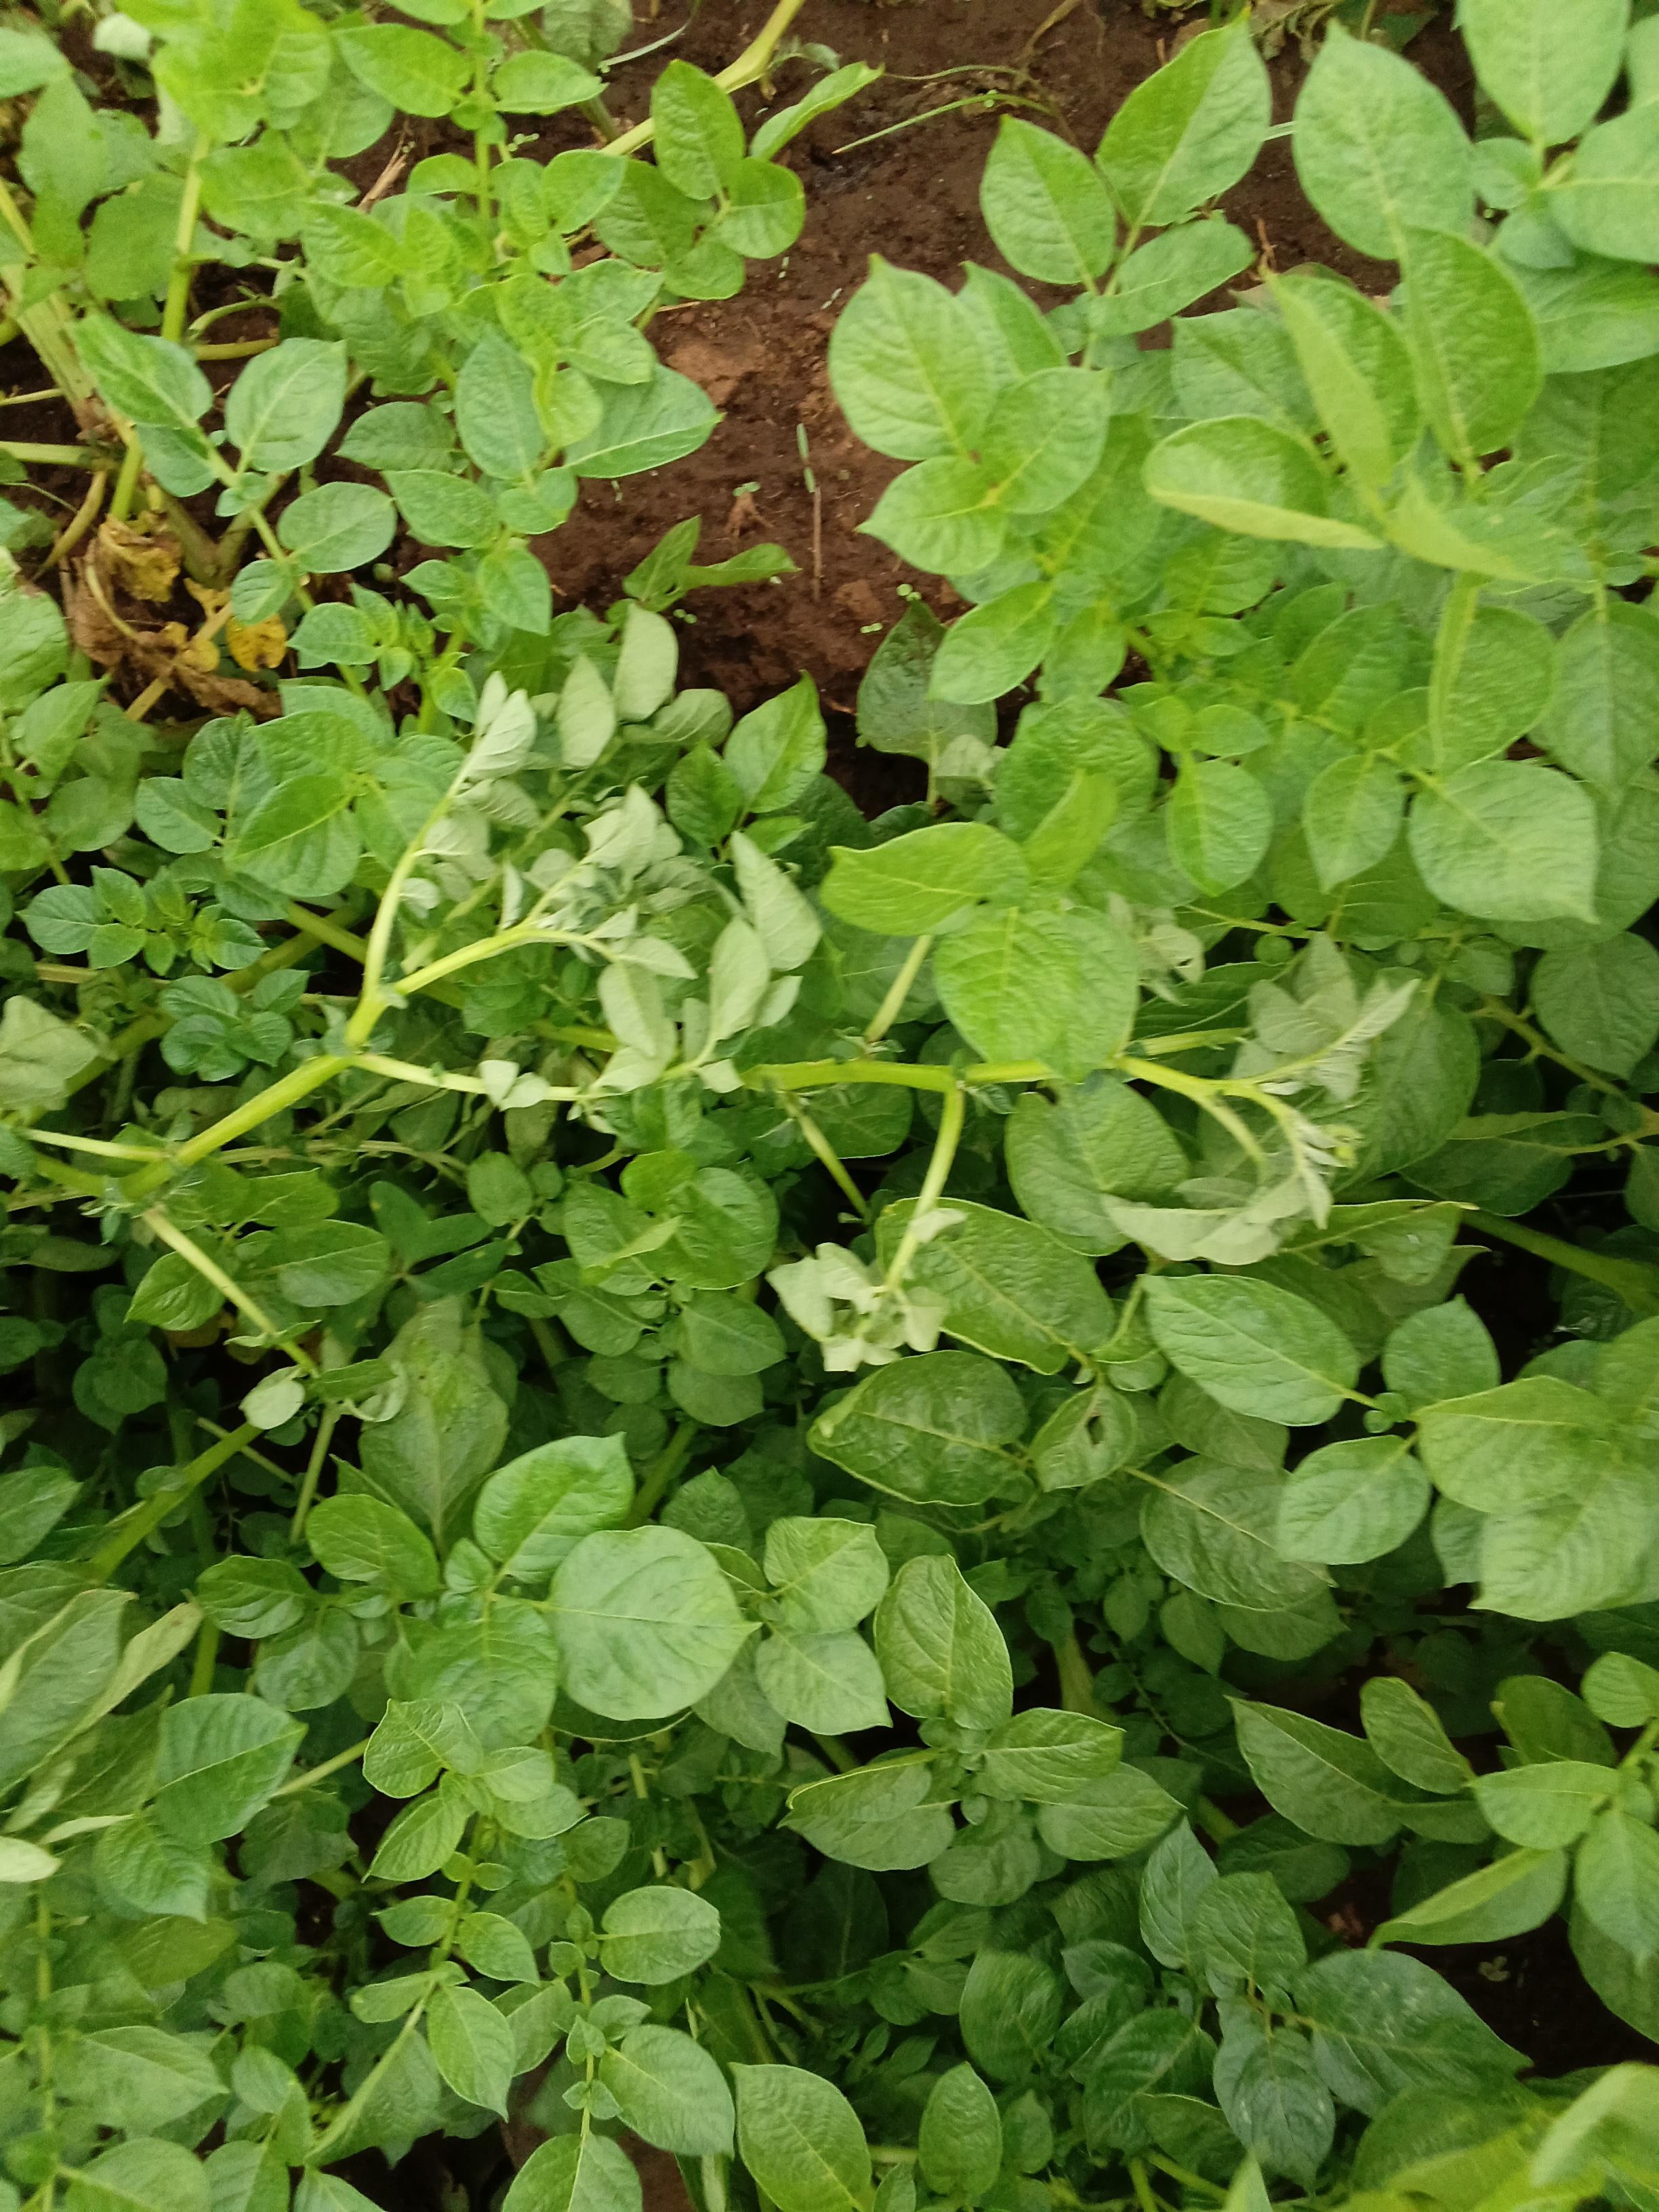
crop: potato
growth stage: flowering
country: Kenya
